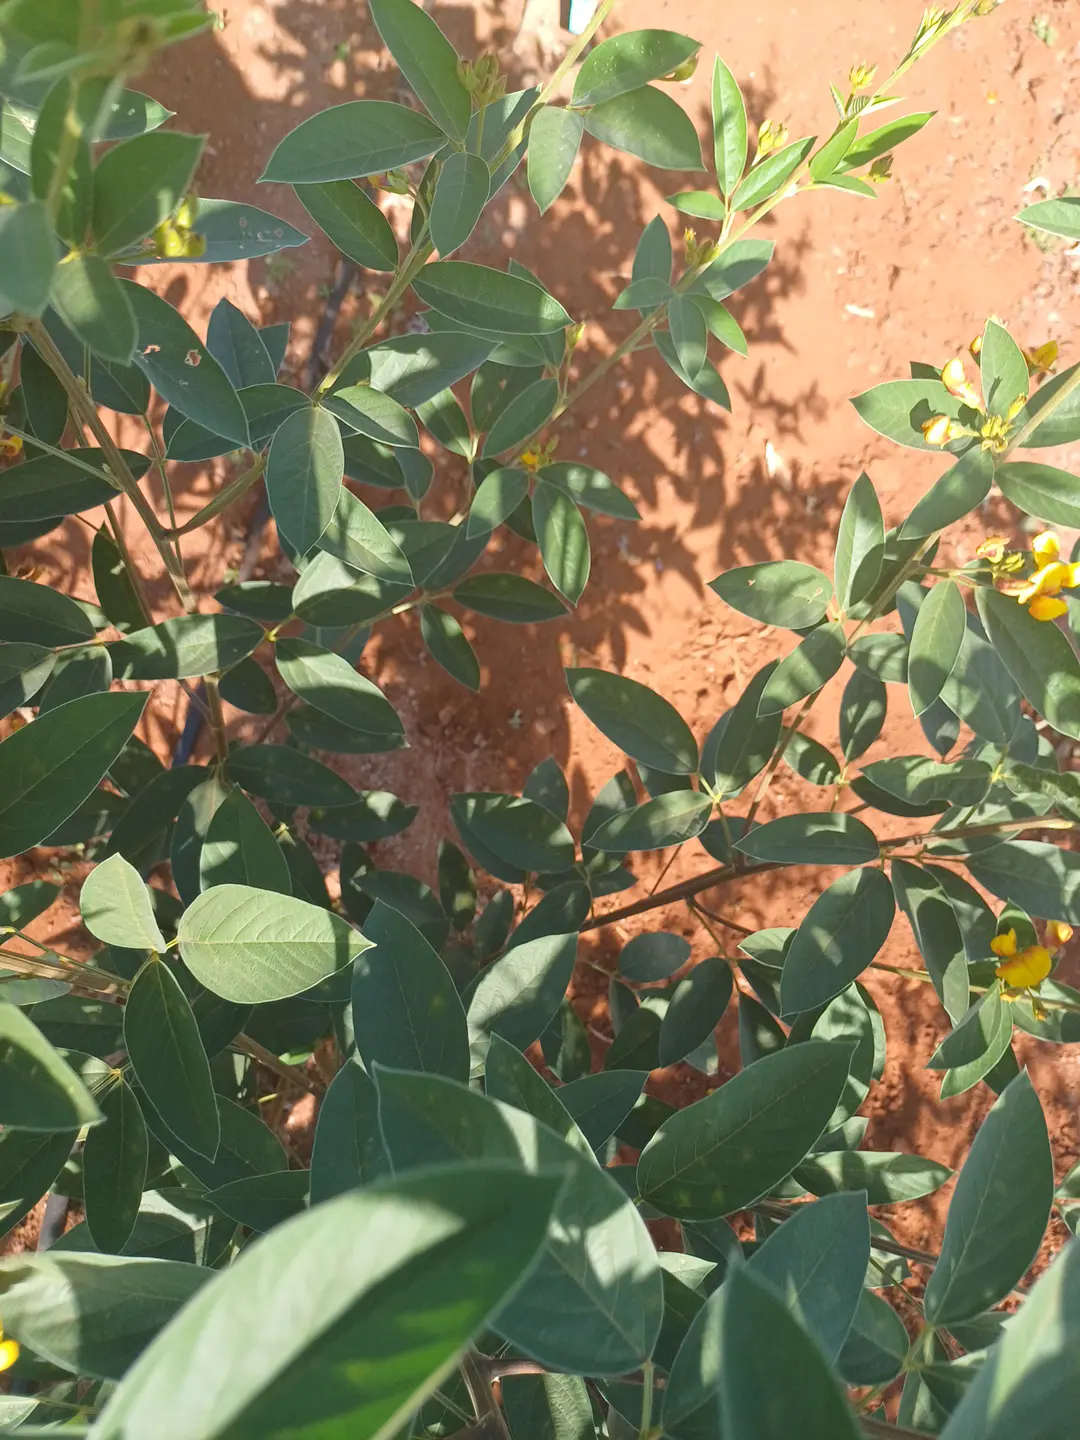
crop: pigeonpea
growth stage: development pod
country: Kenya
